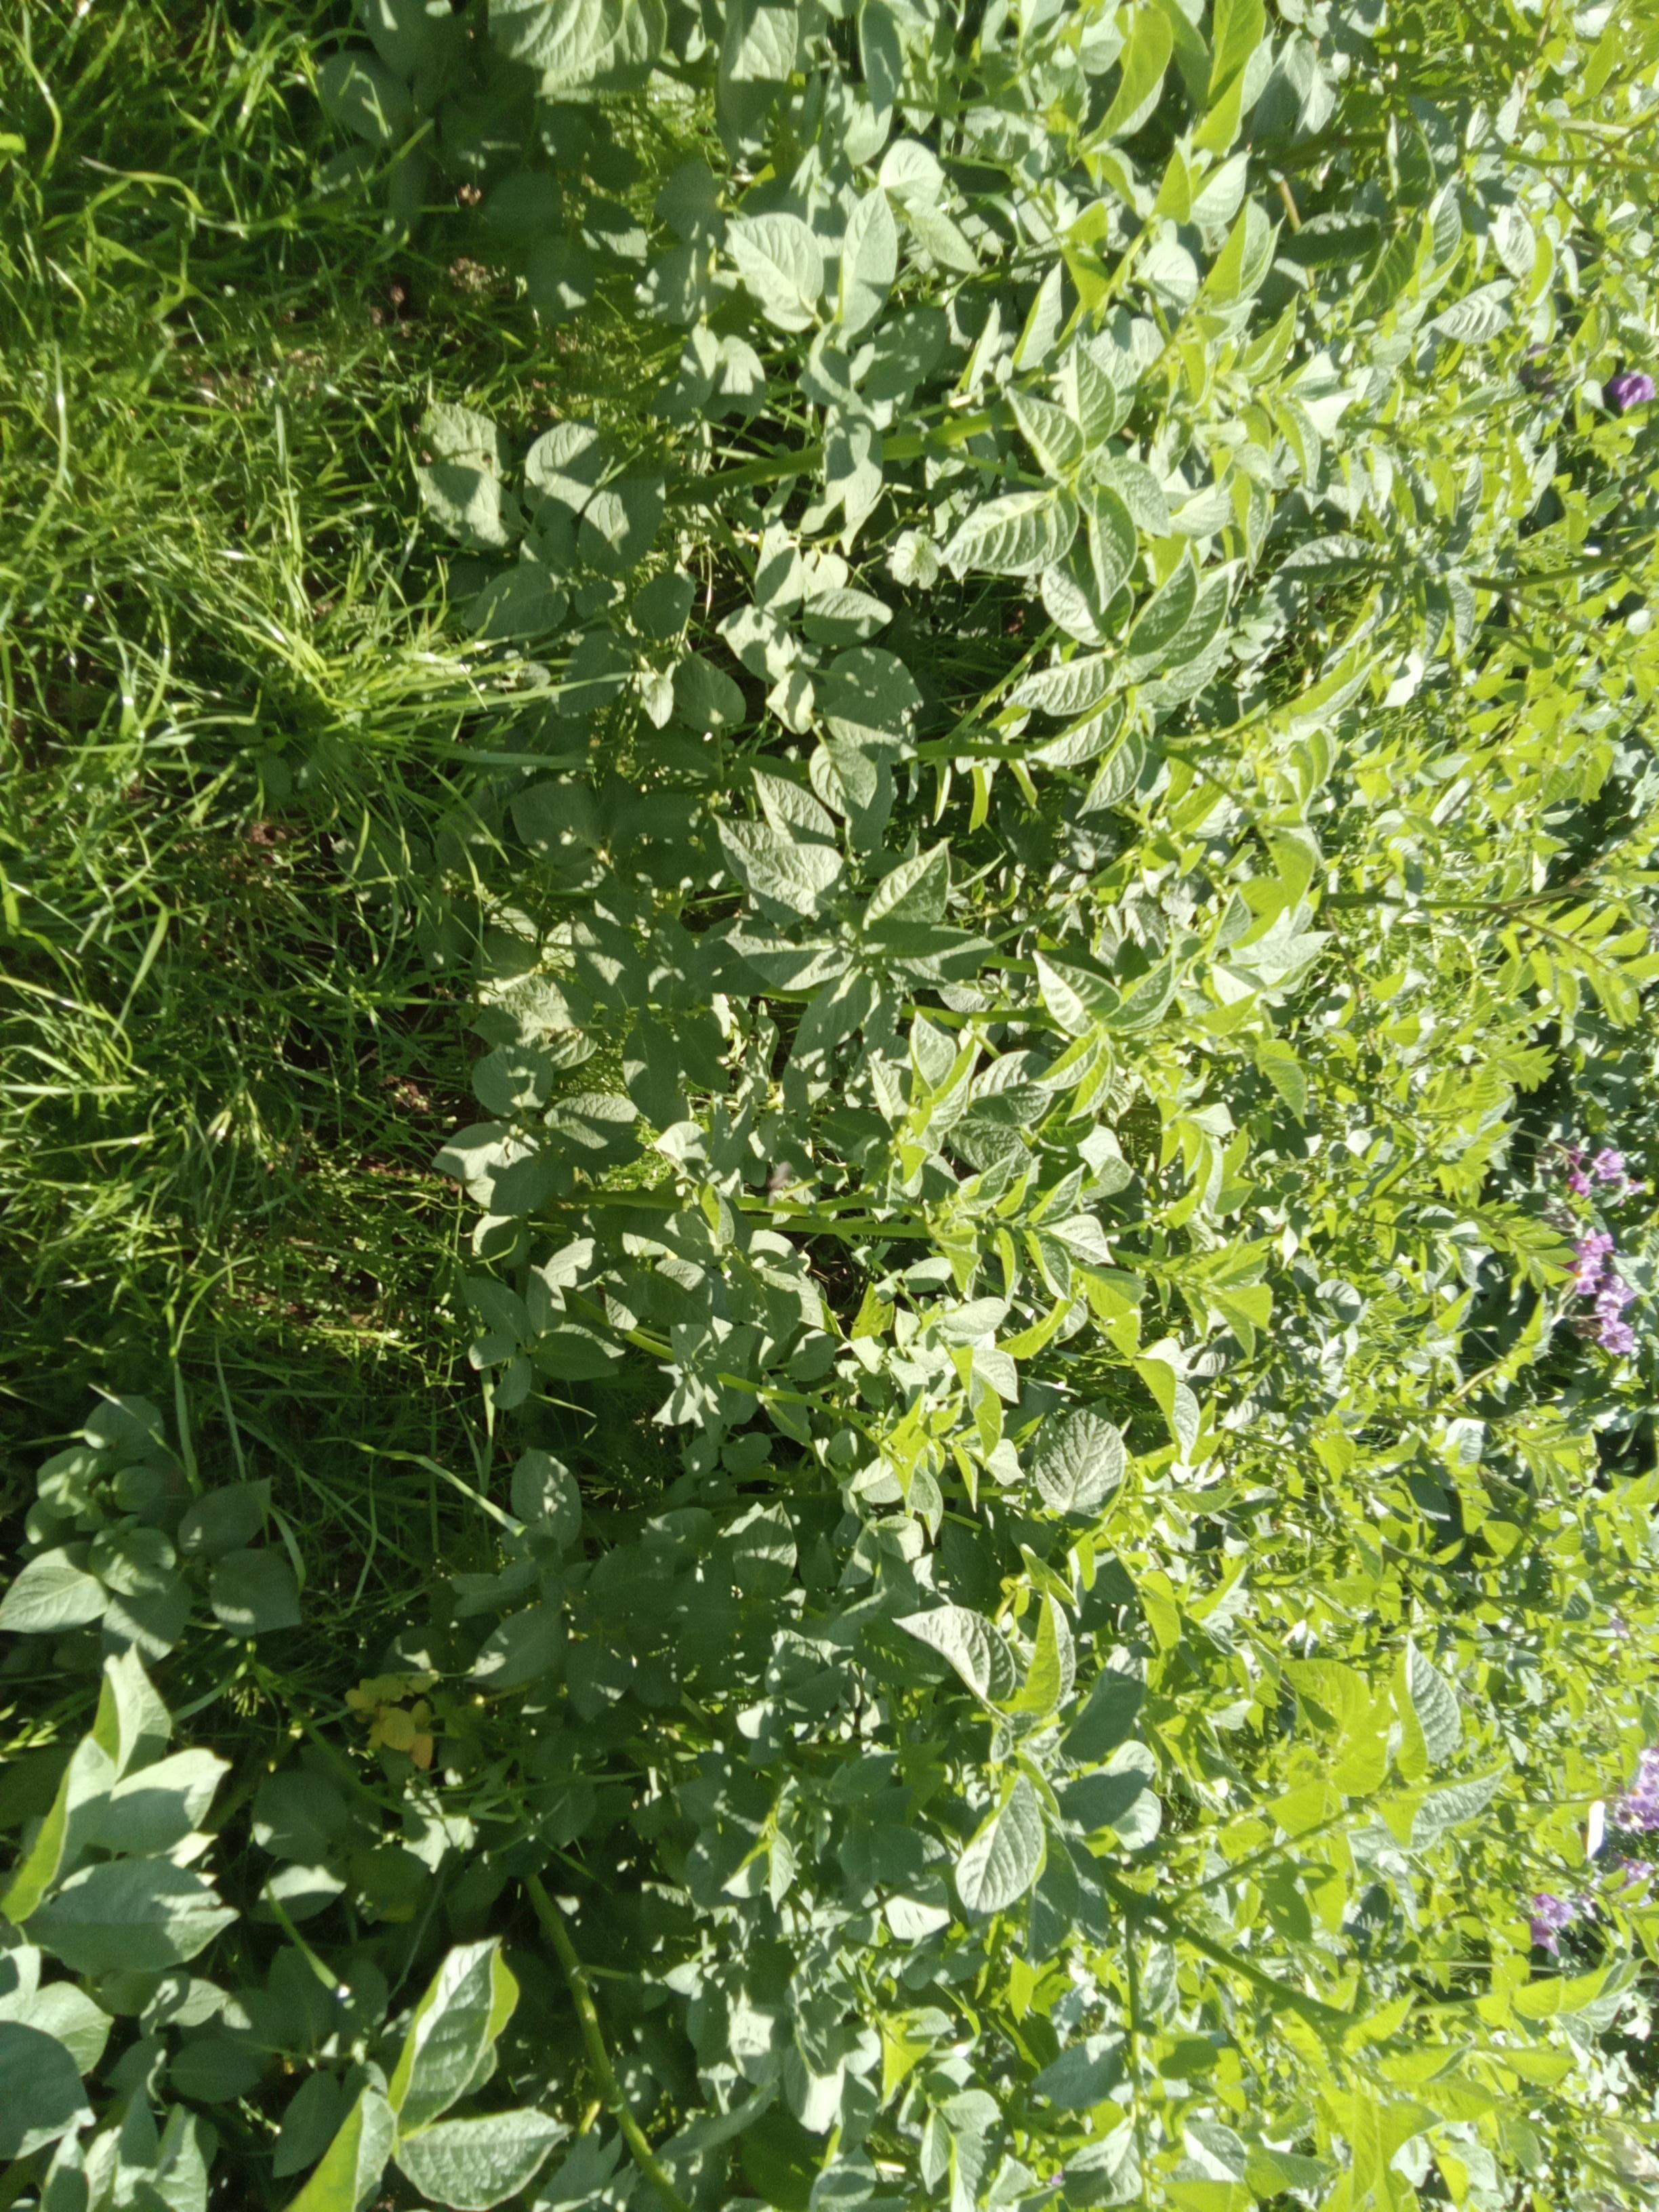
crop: potato
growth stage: flowering
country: Kenya
